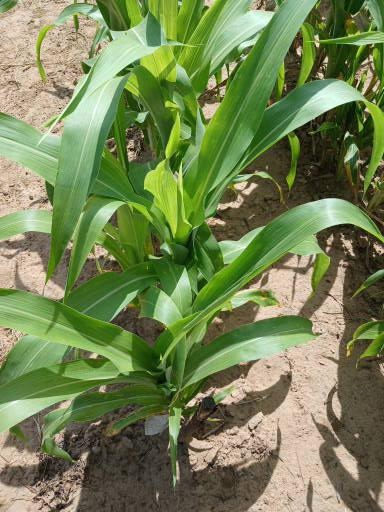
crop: sorghum
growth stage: vegetative
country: Senegal
